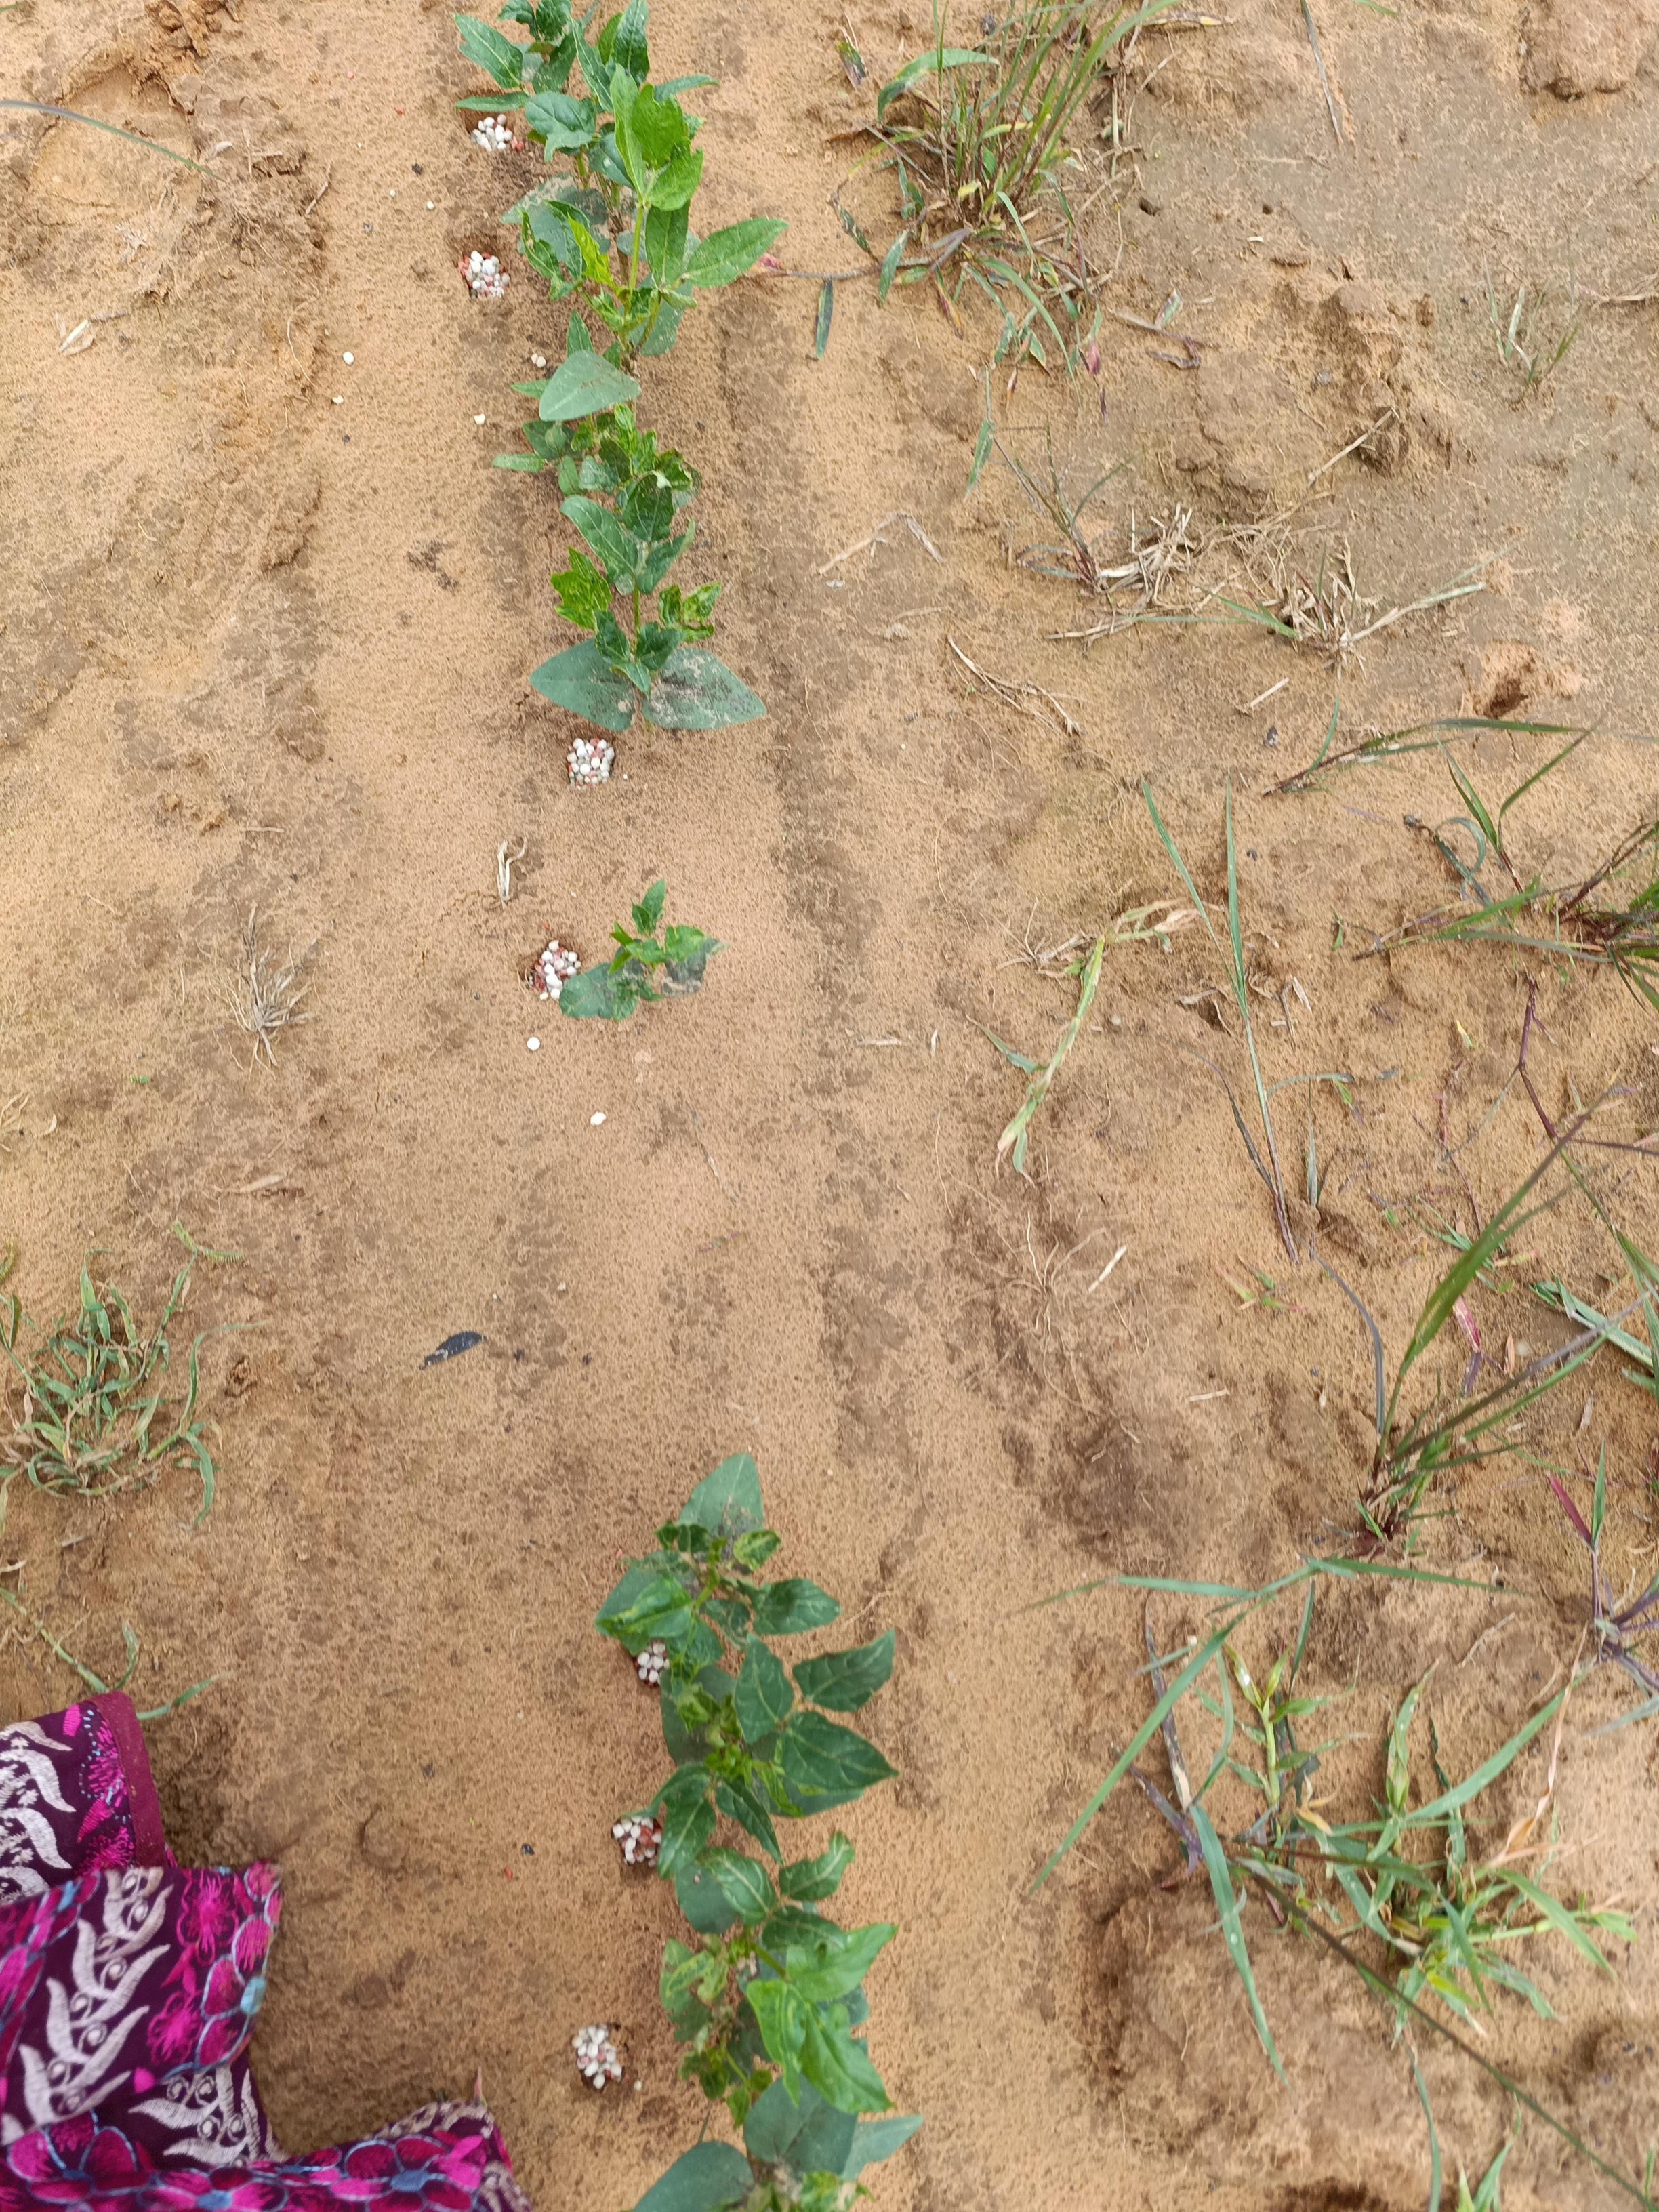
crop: cowpea
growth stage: emergence
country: Nigeria
